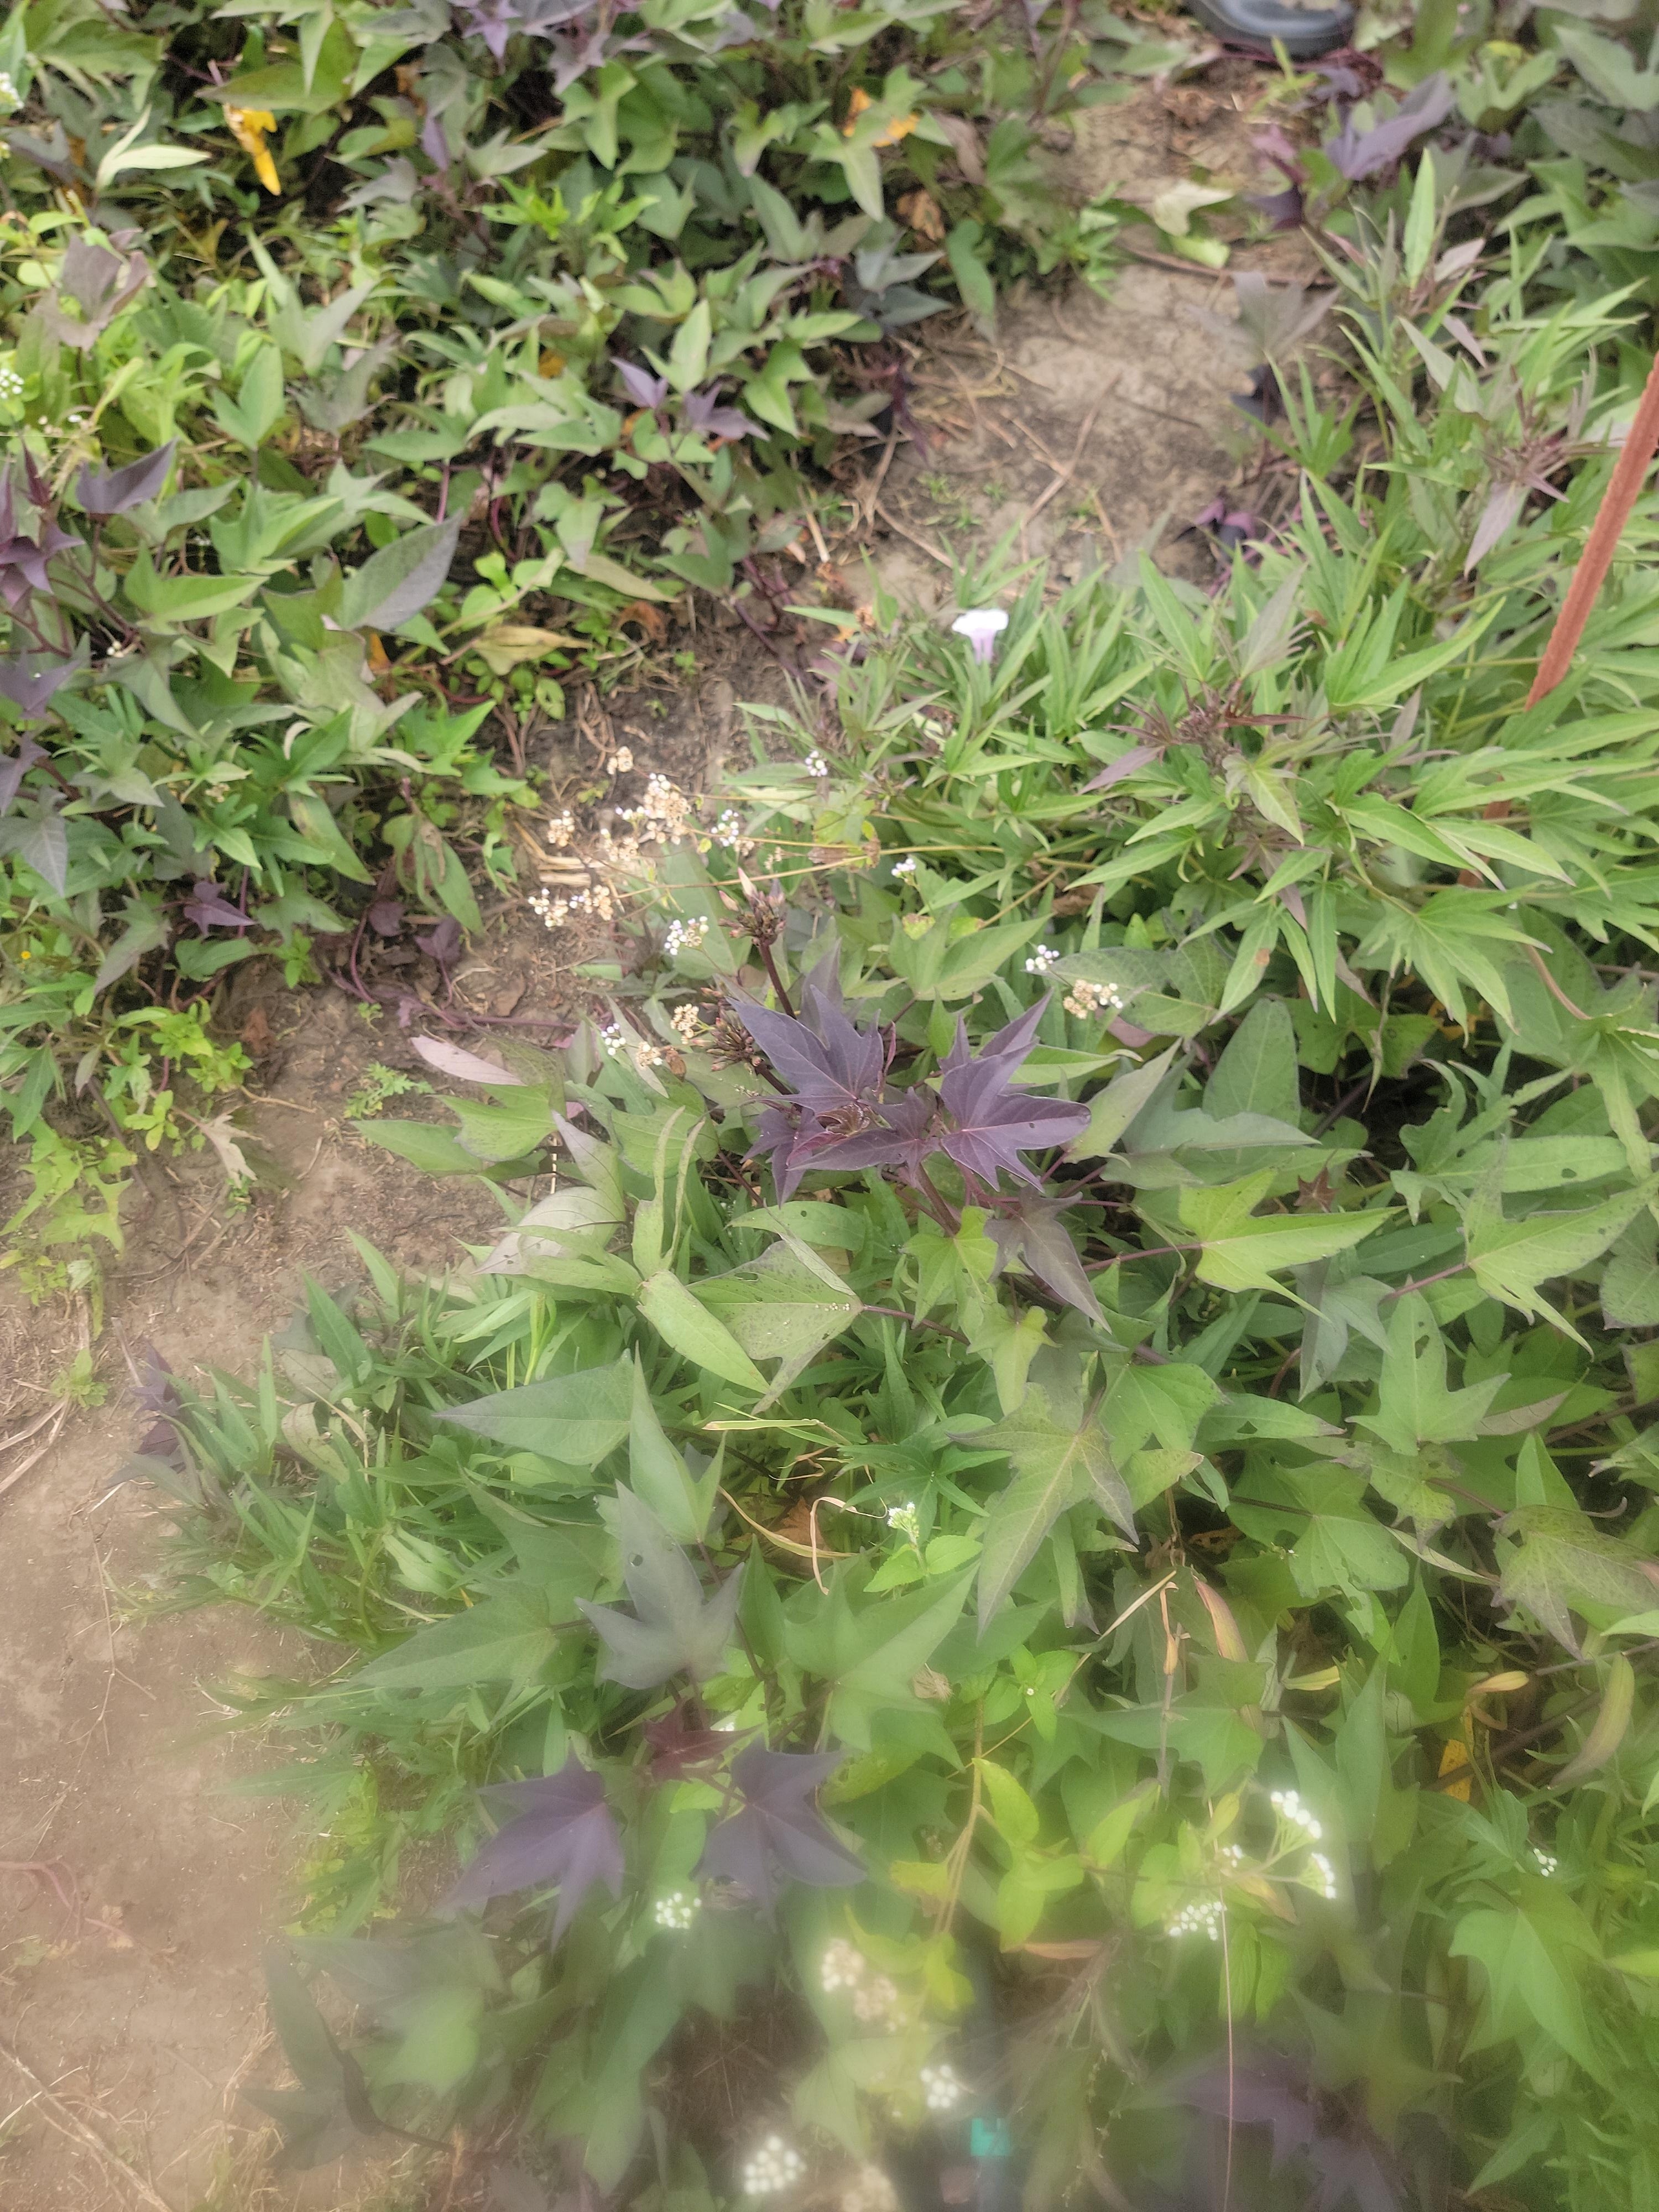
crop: sweet potato
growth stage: flowering
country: Tanzania
